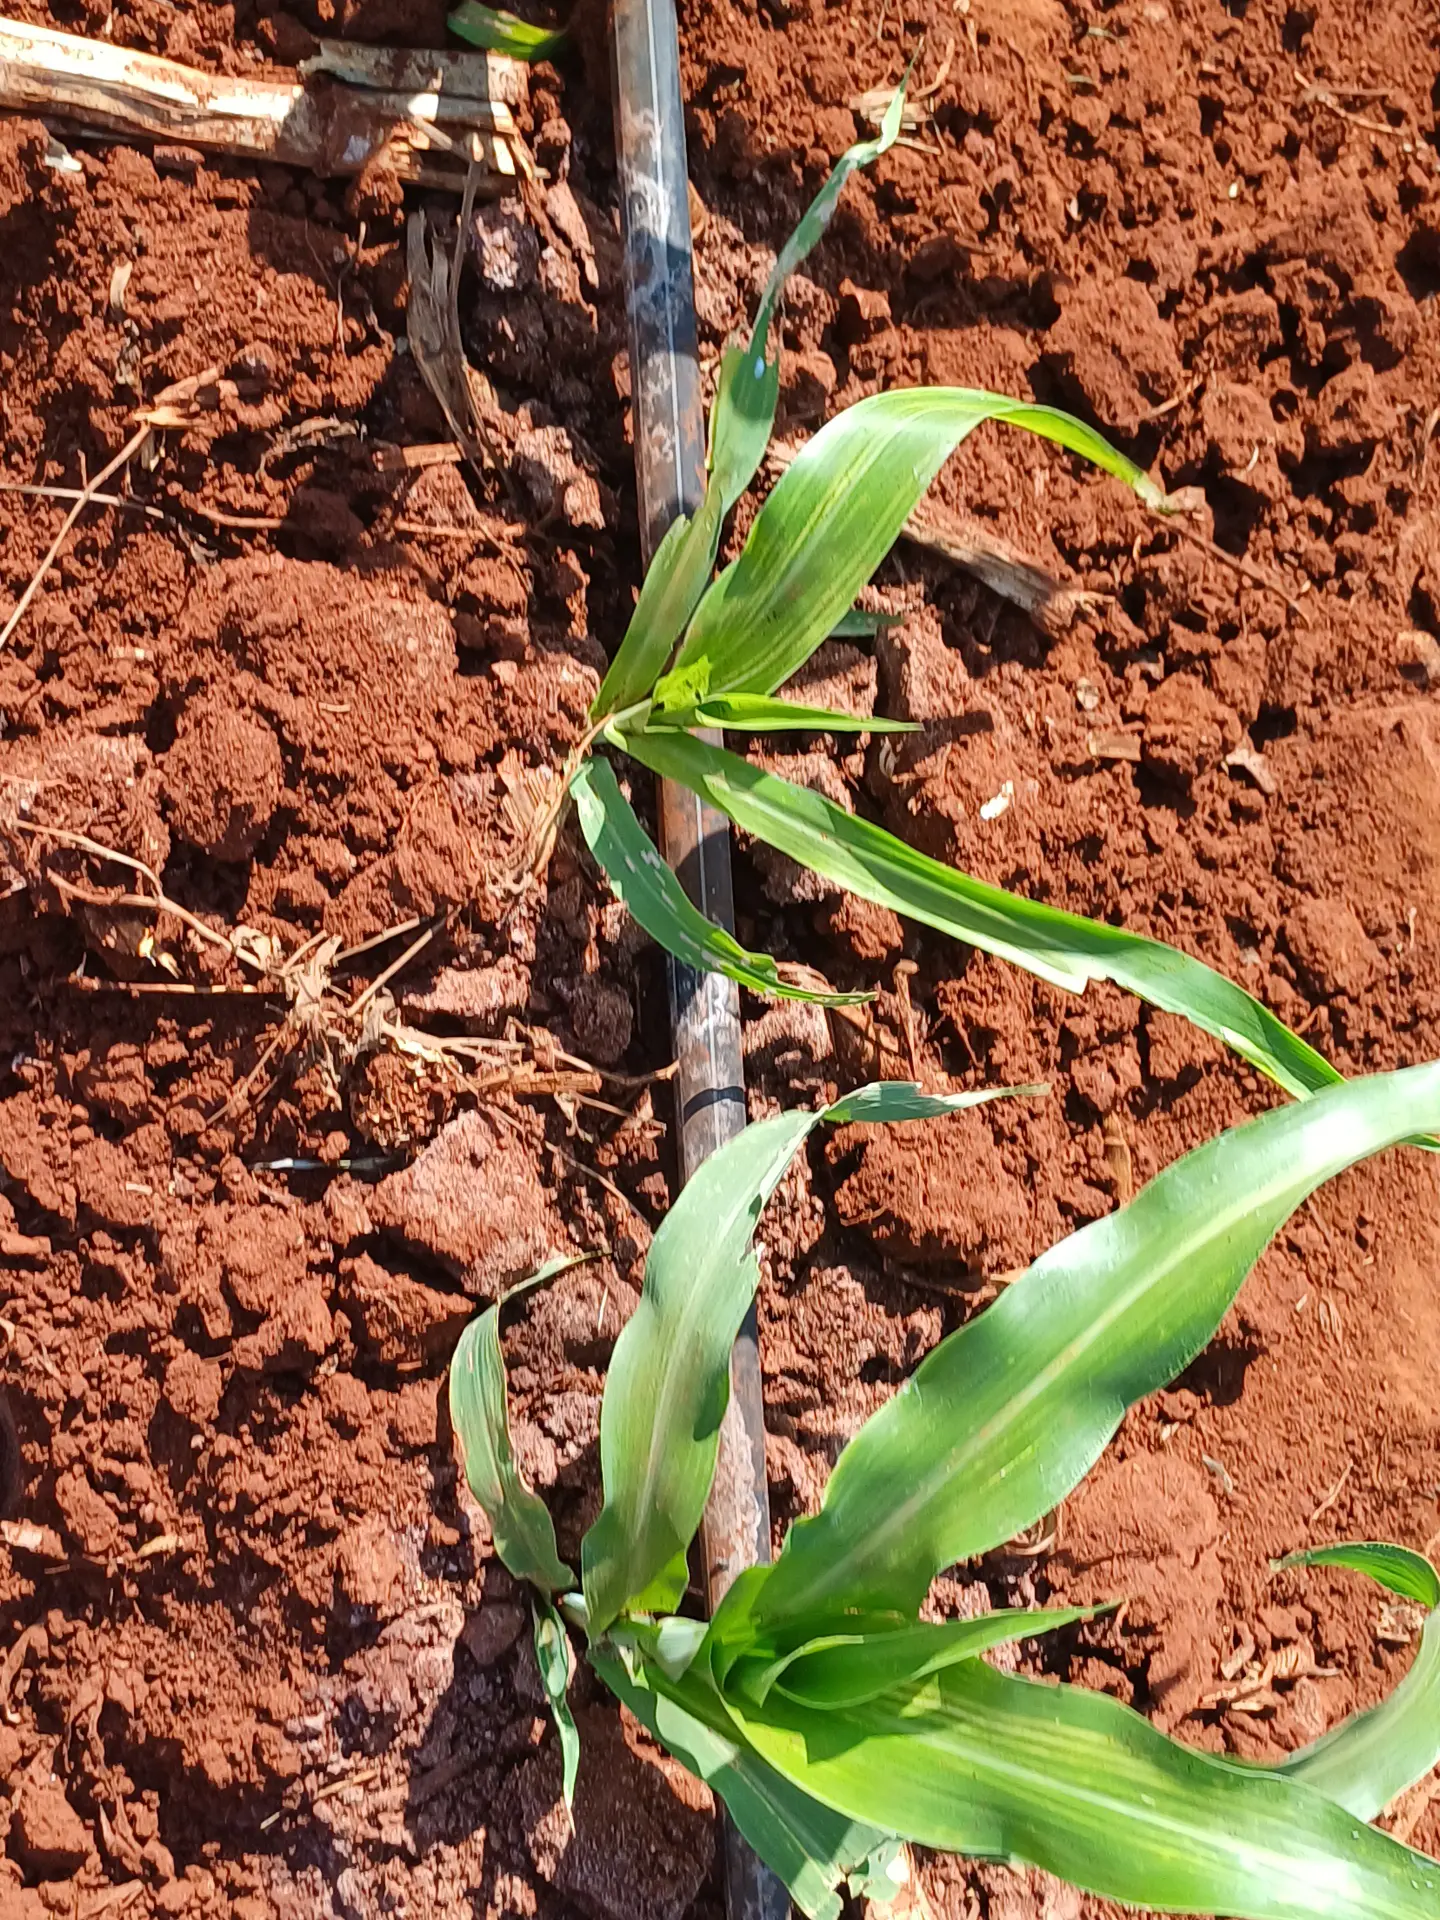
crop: sorghum
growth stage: vegetative
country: Kenya
